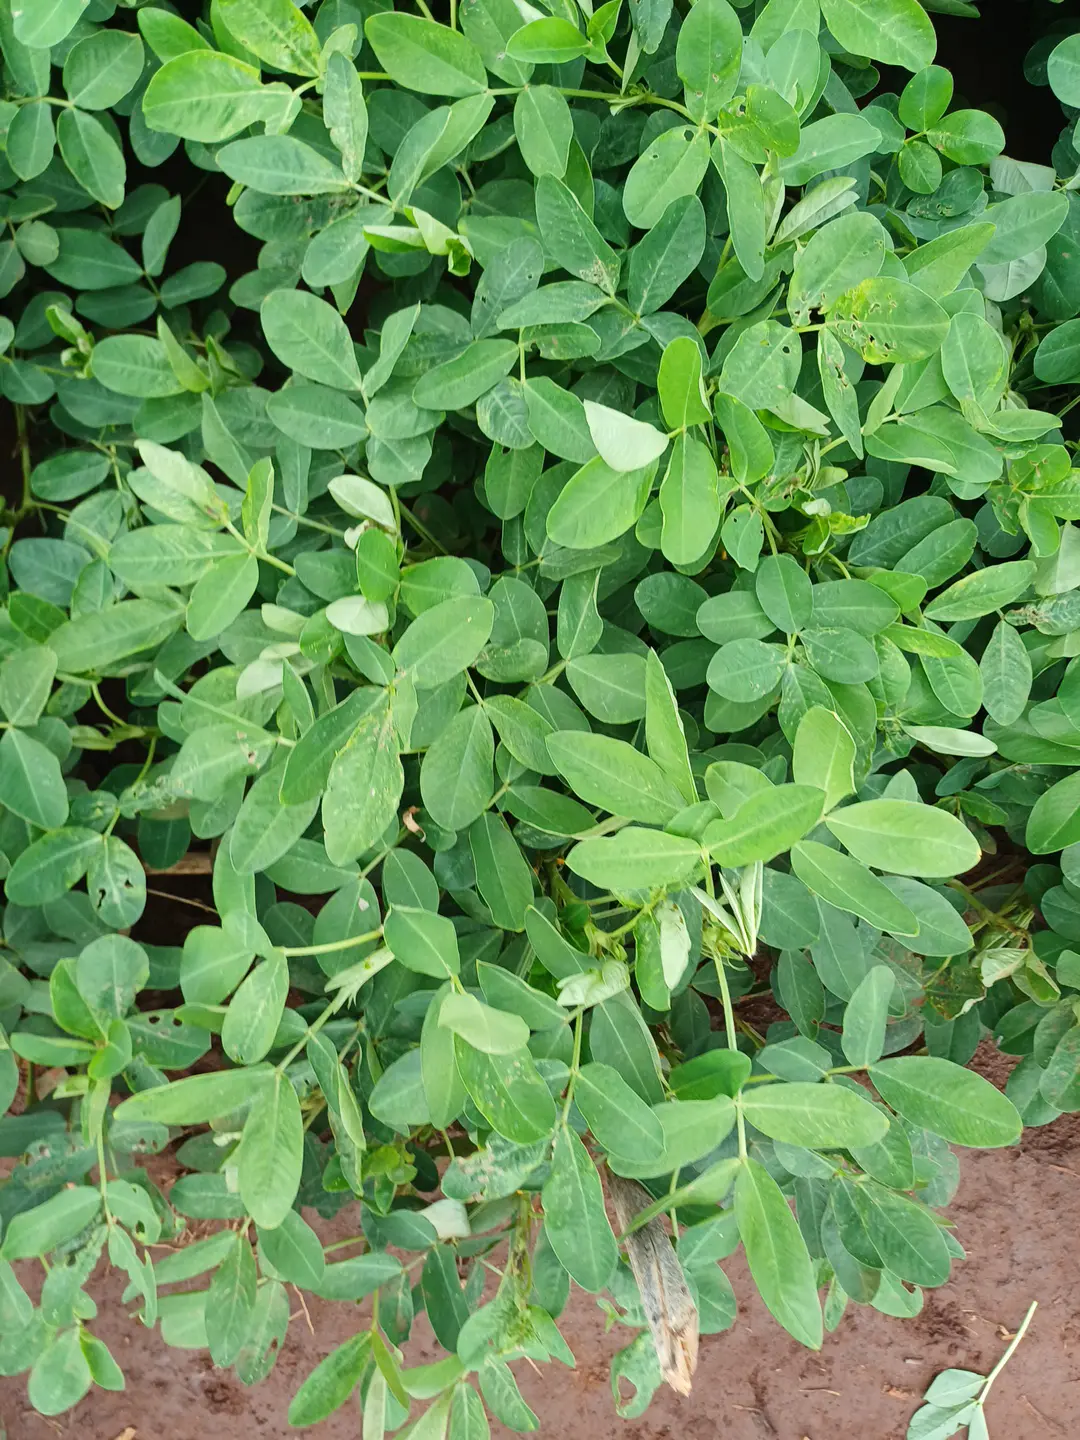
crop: groundnut
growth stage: flowering
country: Kenya
